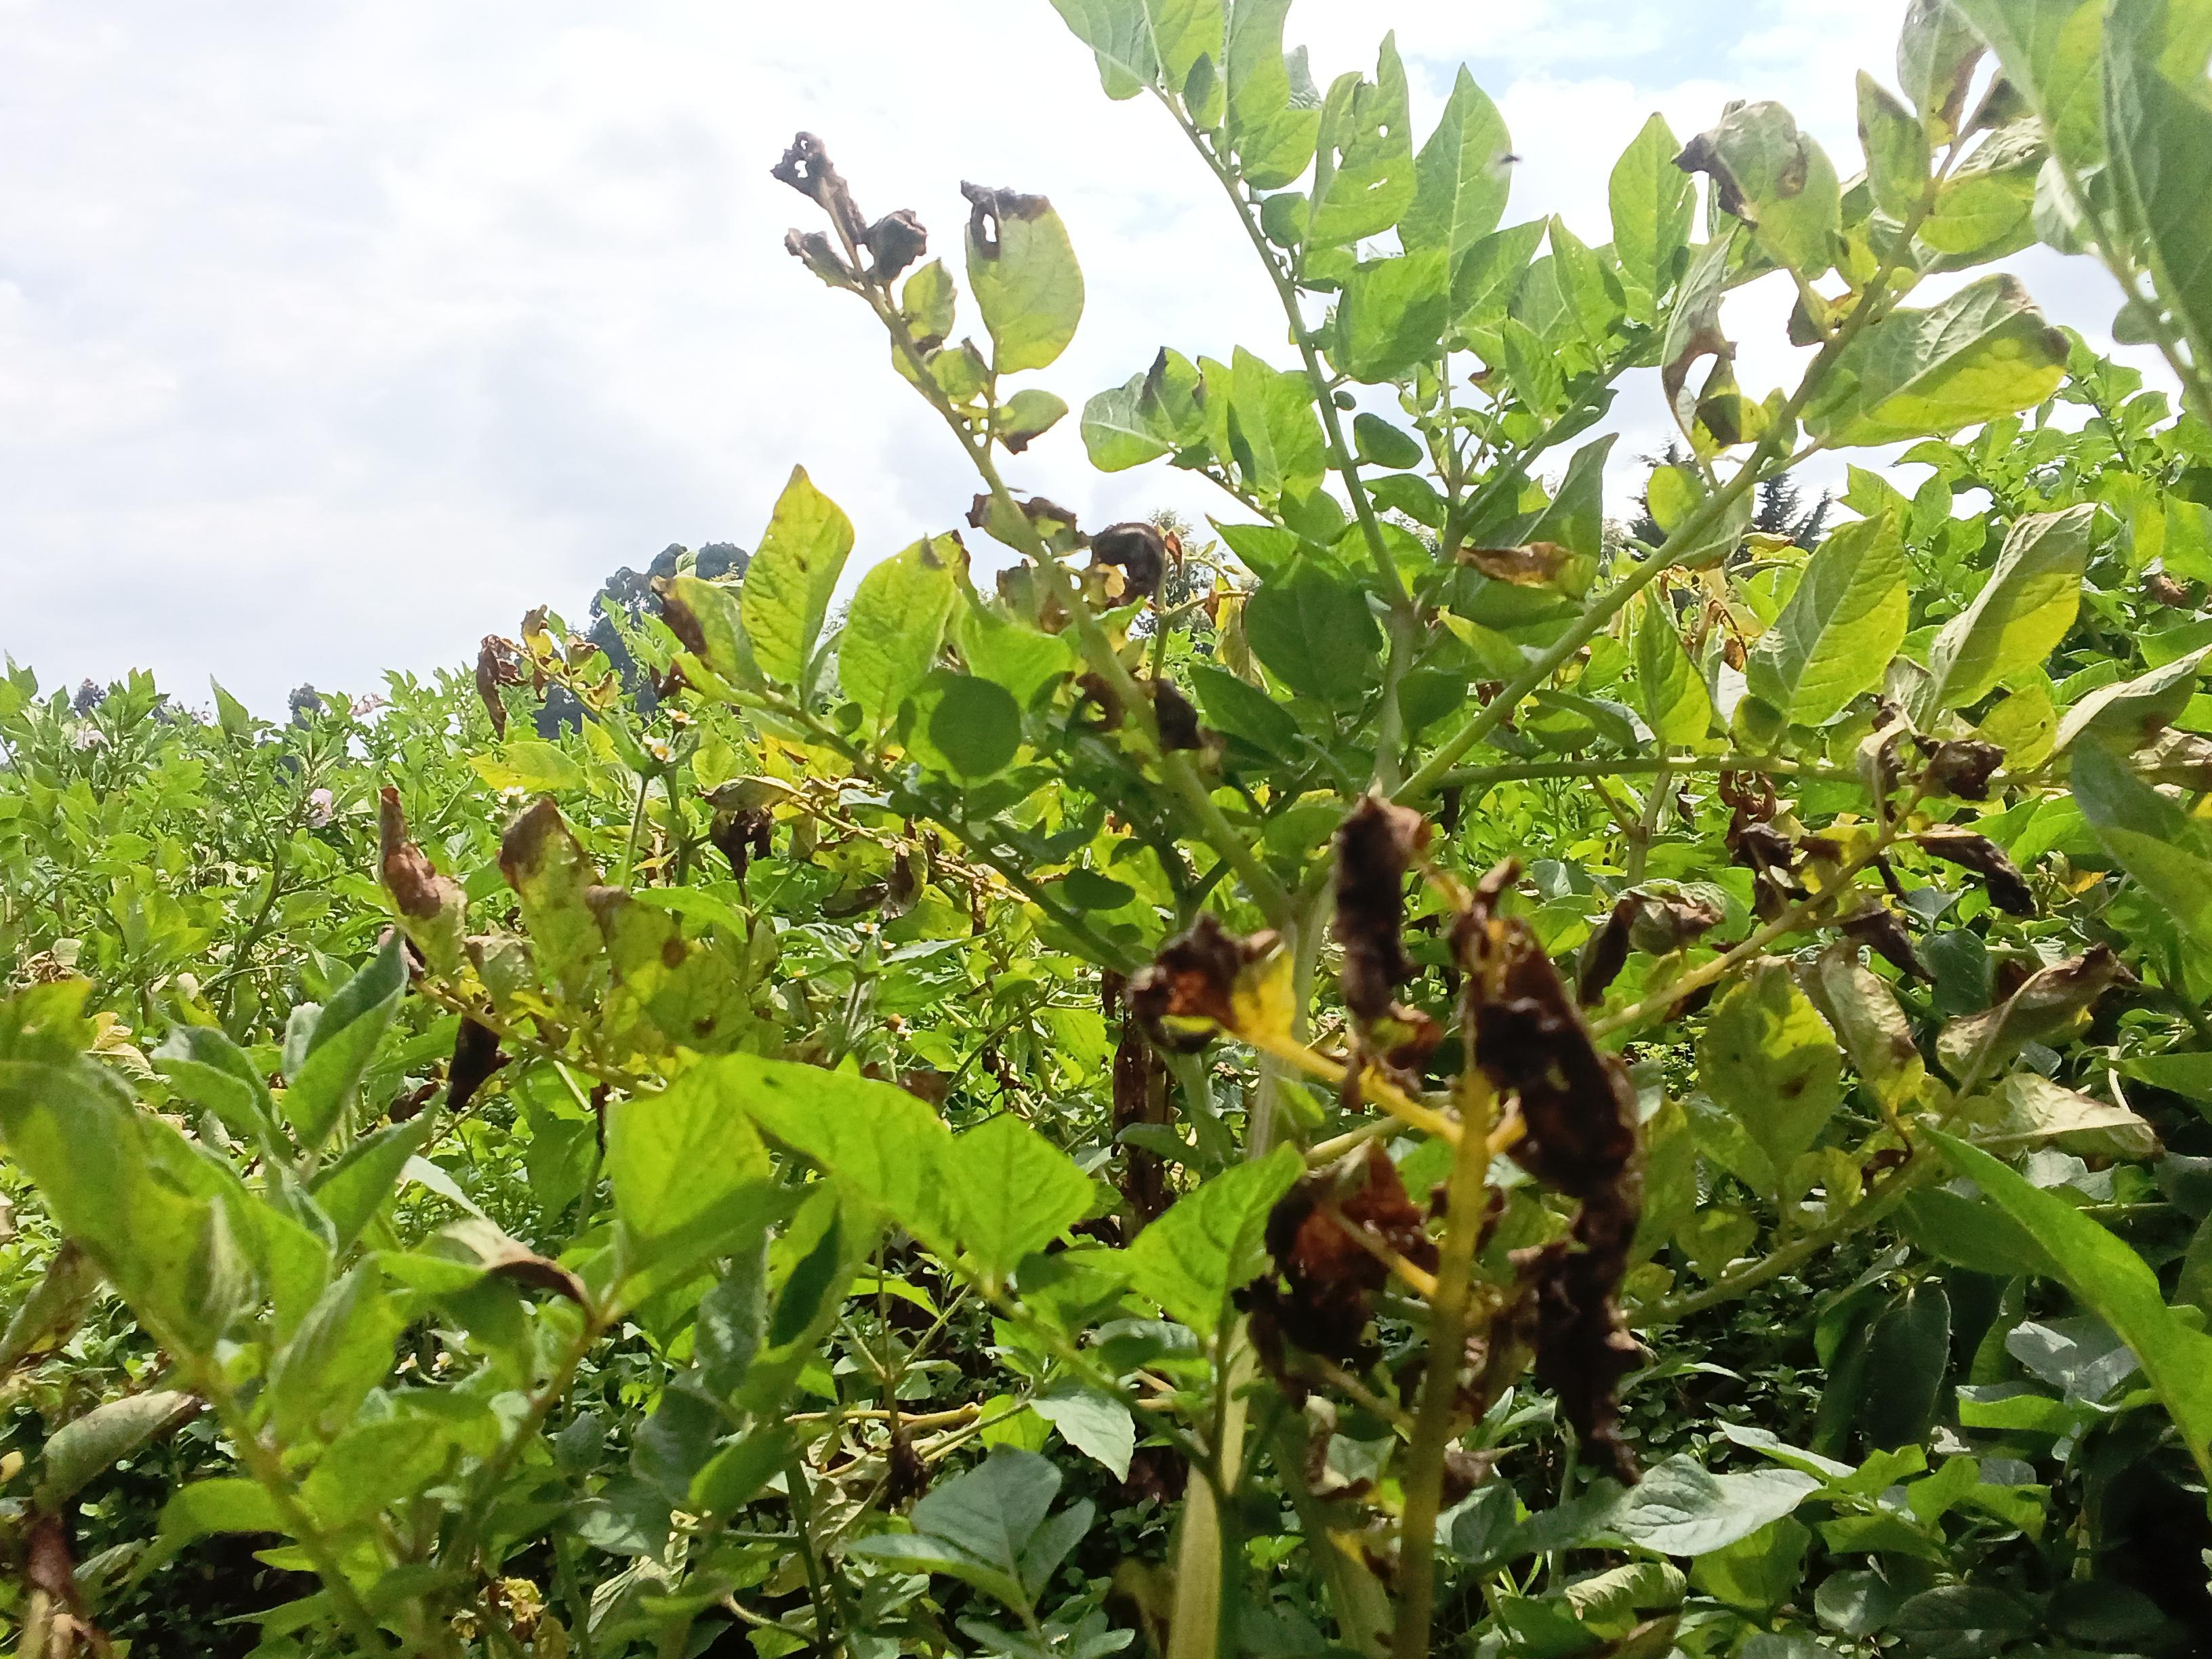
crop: potato
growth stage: flowering
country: Kenya
